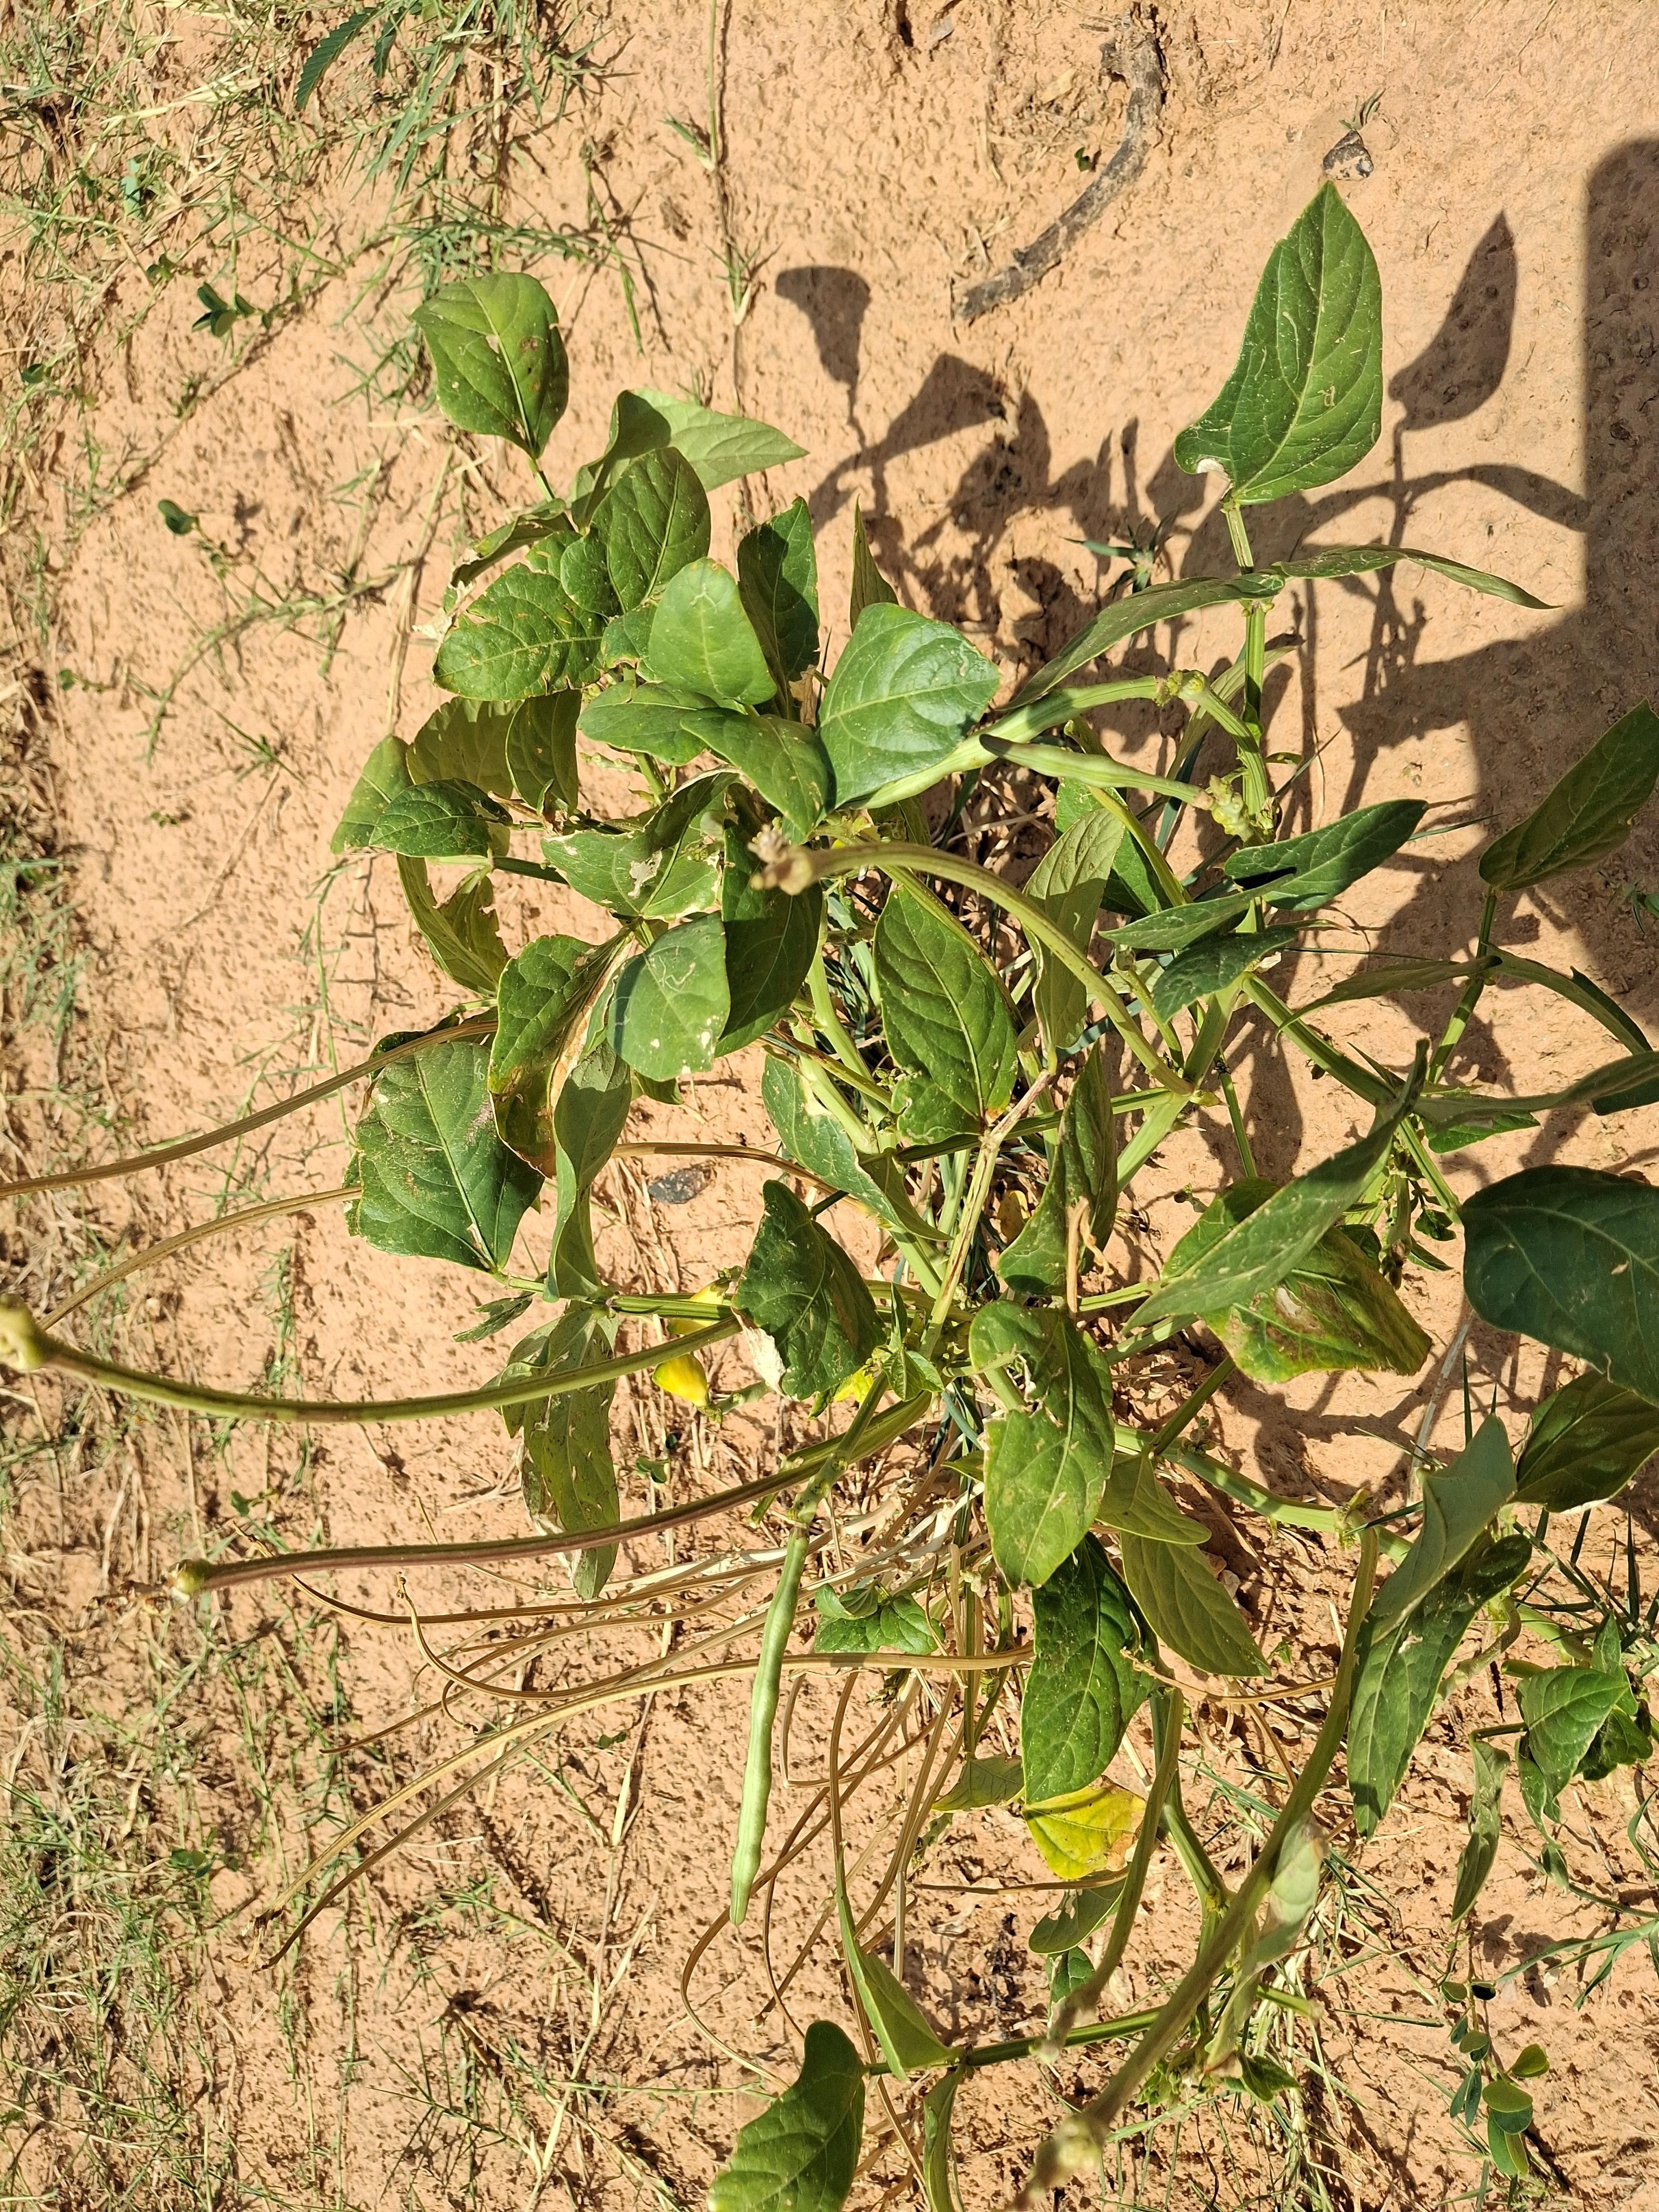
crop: cowpea
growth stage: harvest maturity
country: Nigeria
